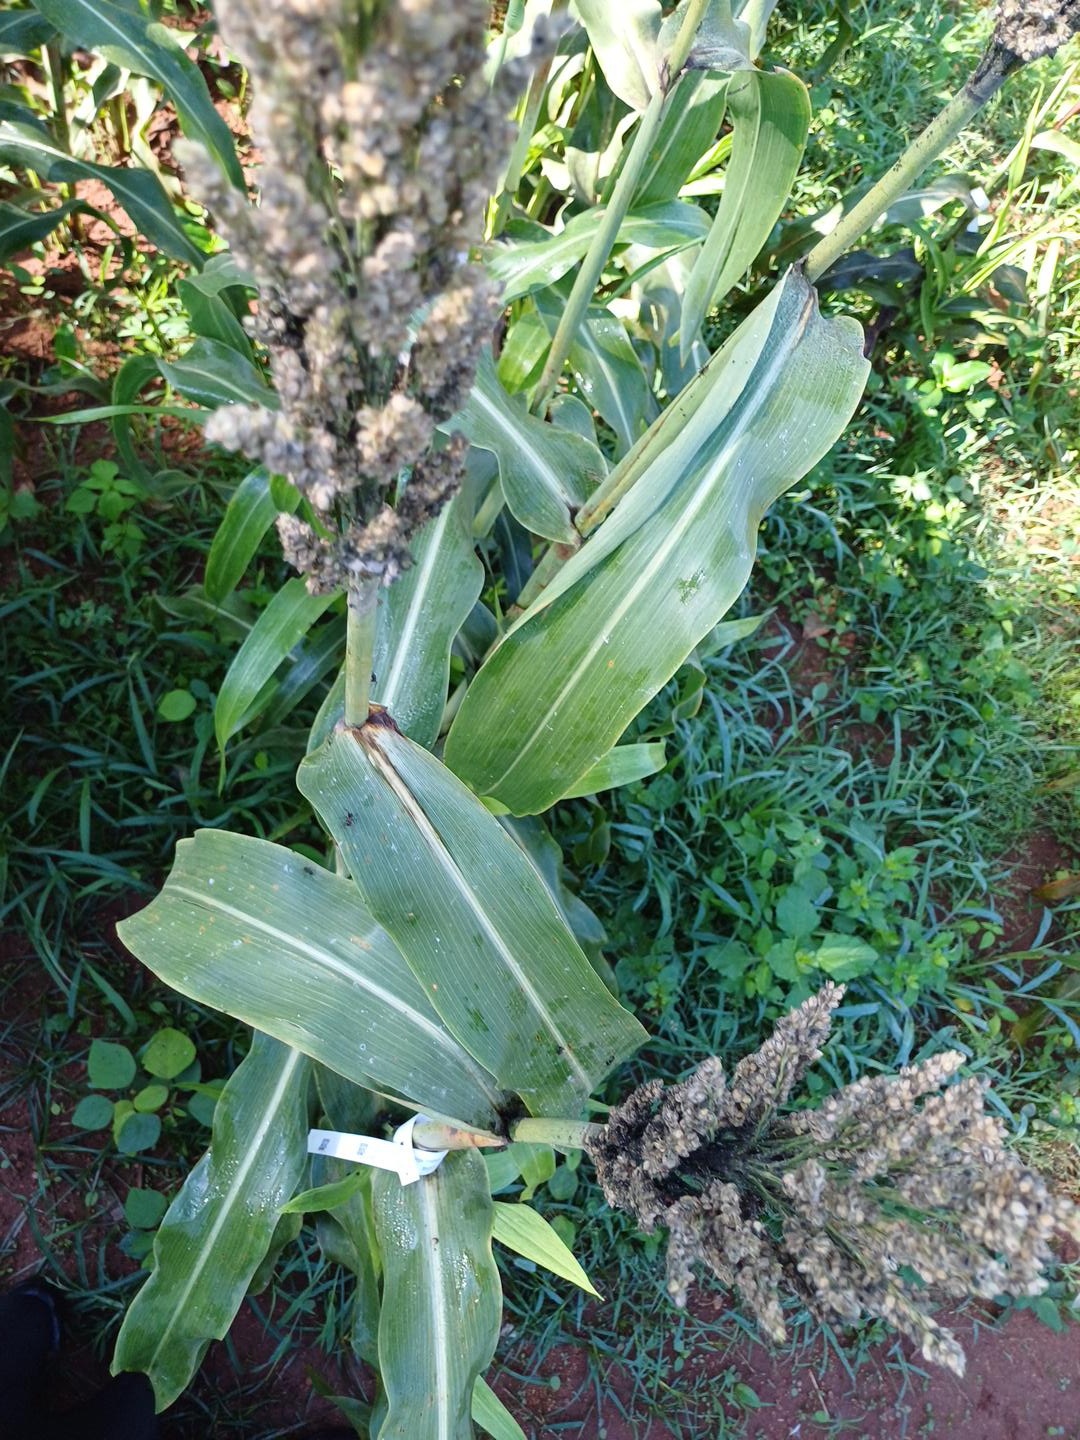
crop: sorghum
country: Kenya
